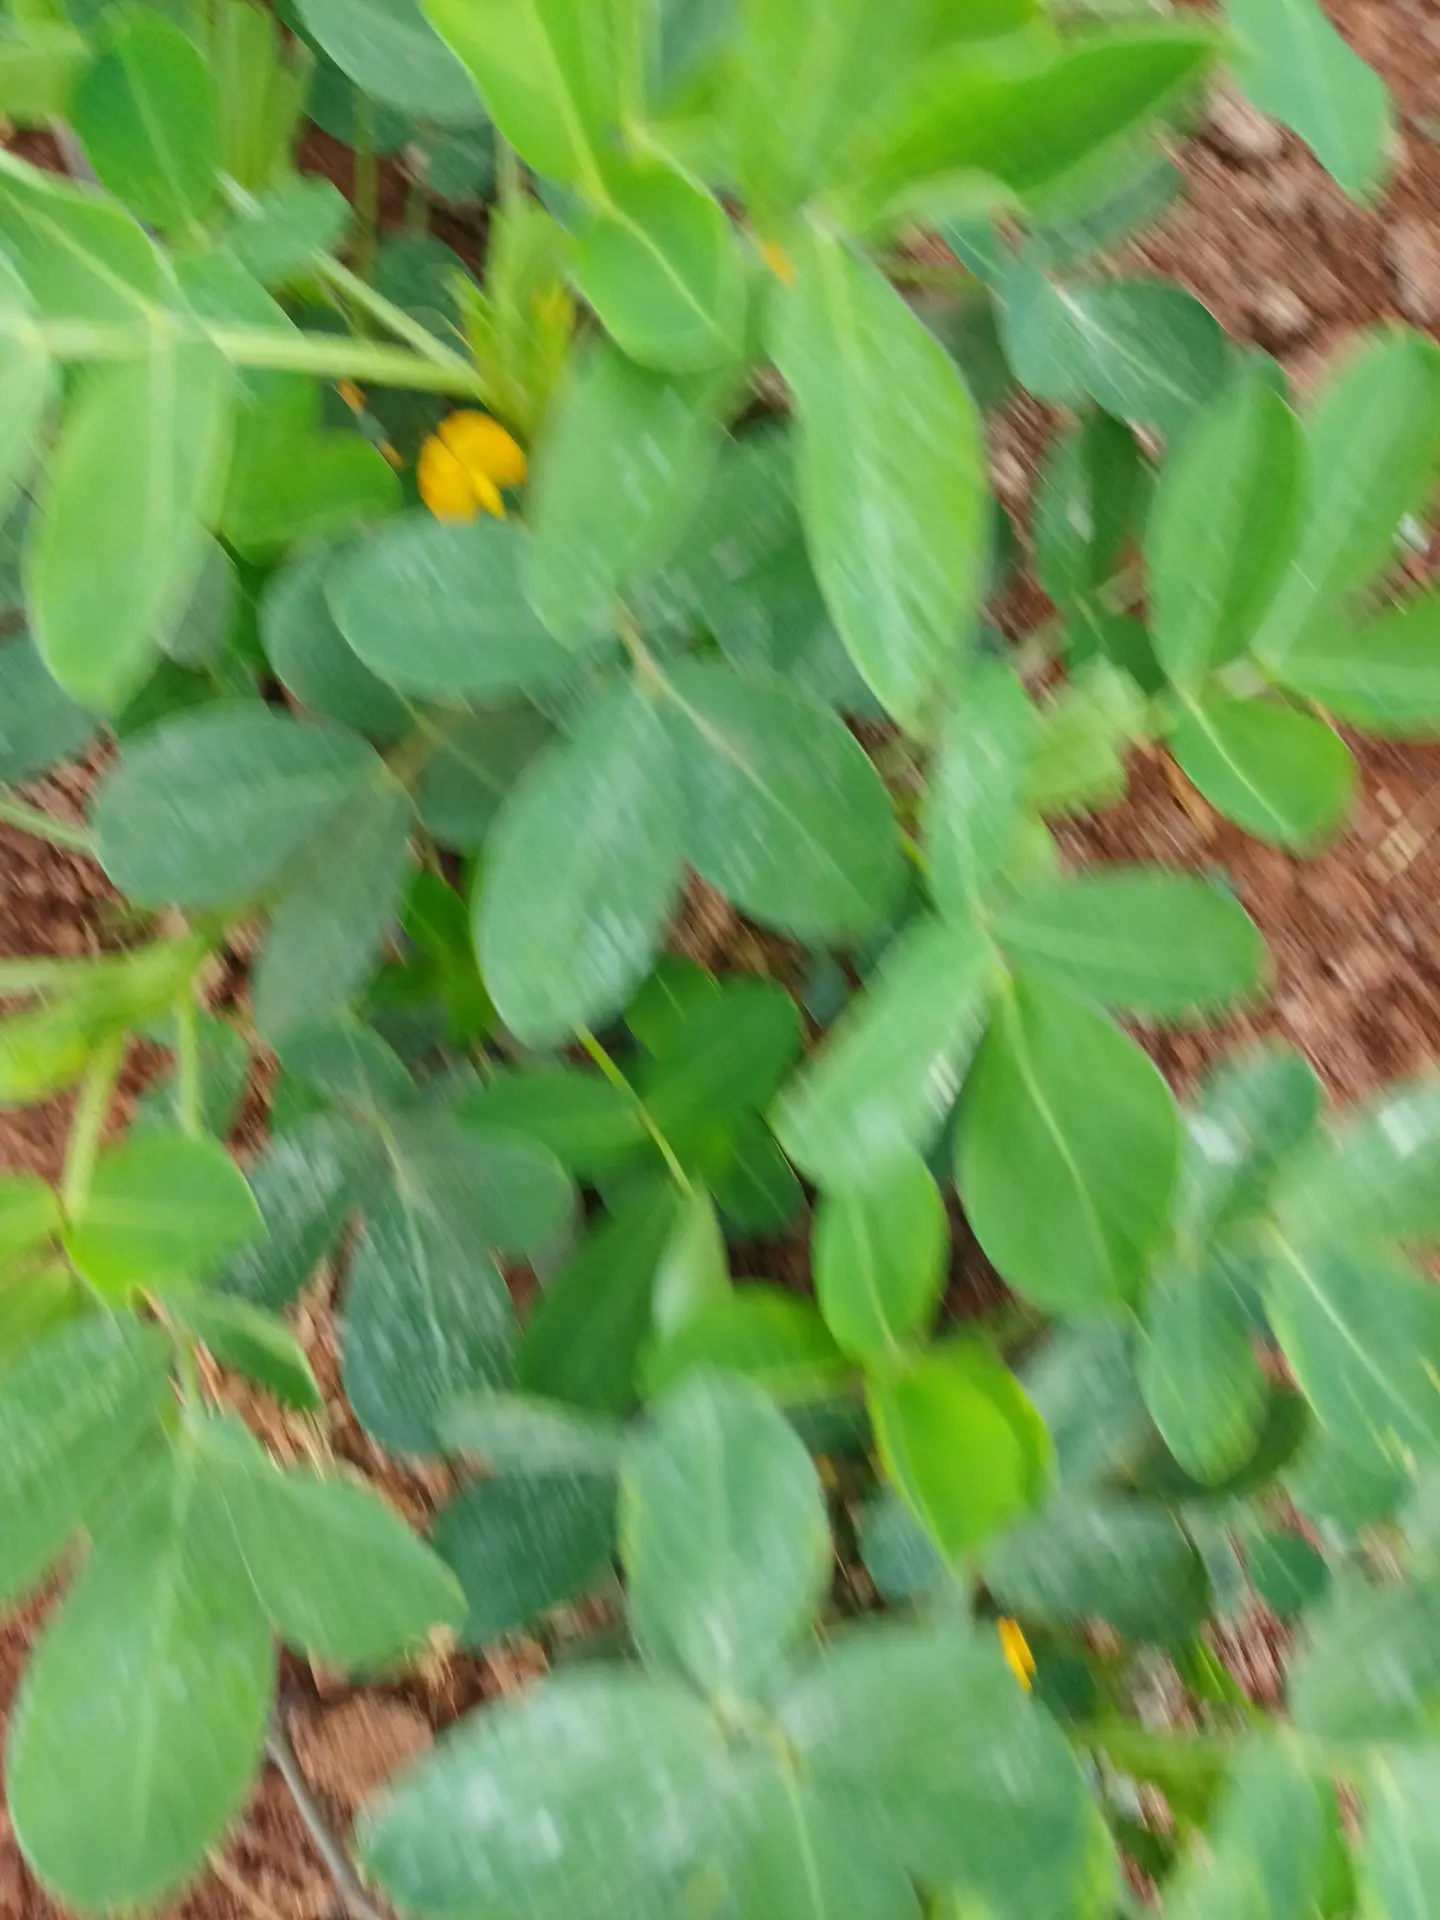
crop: groundnut
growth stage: flowering
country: Kenya
